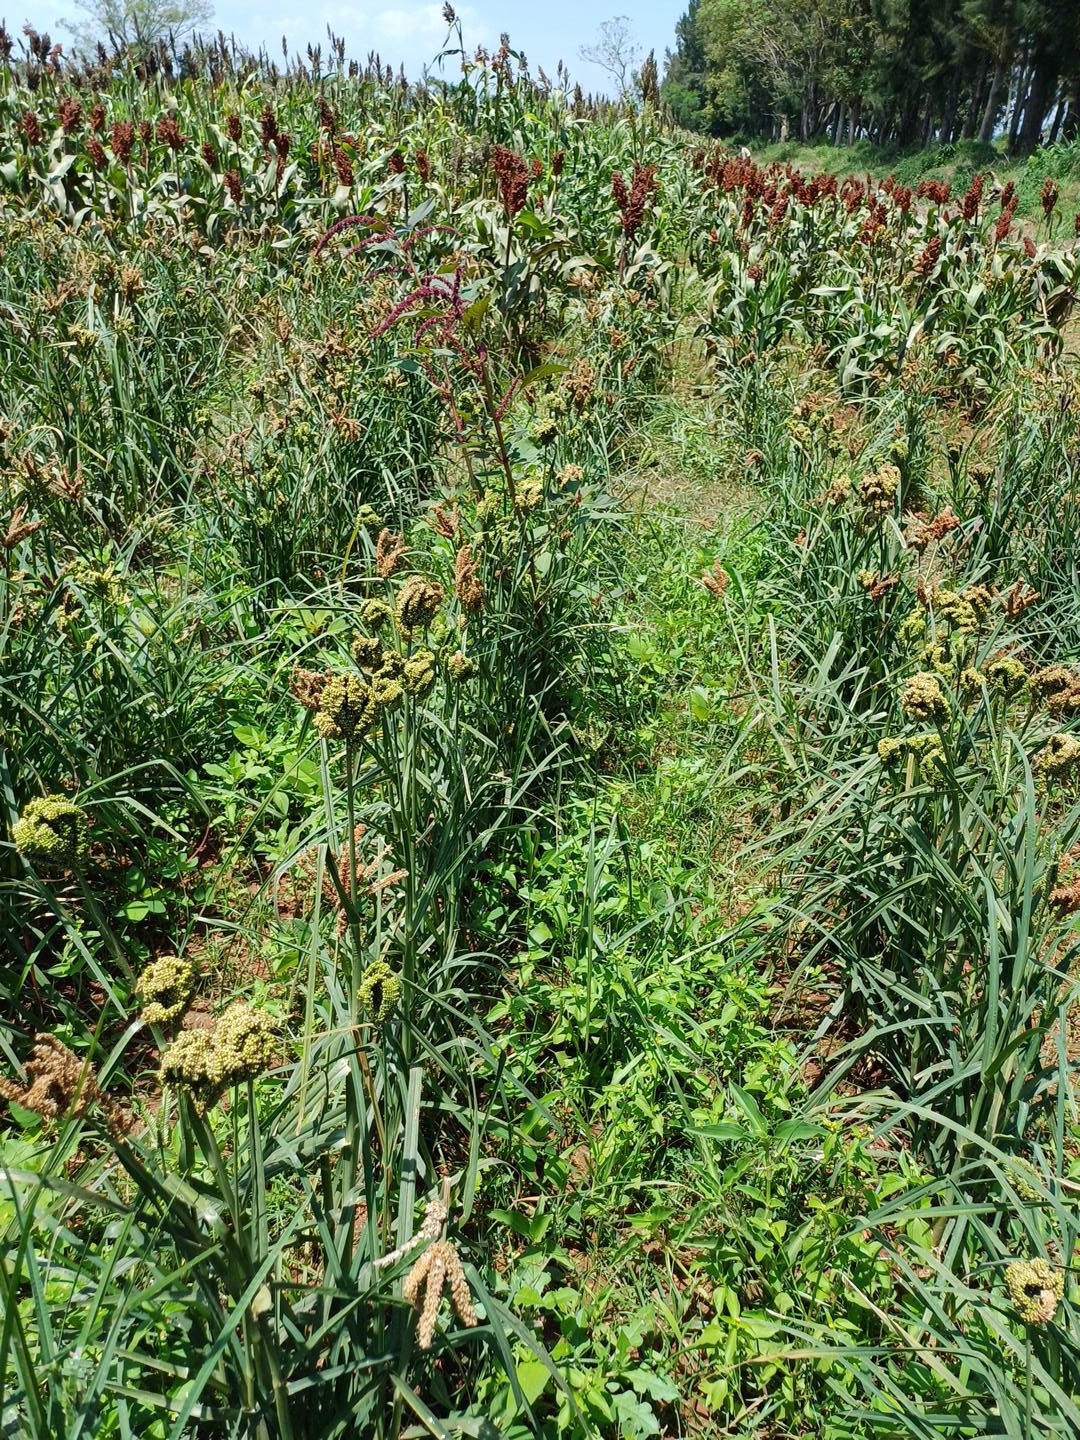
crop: finger millet
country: Kenya
